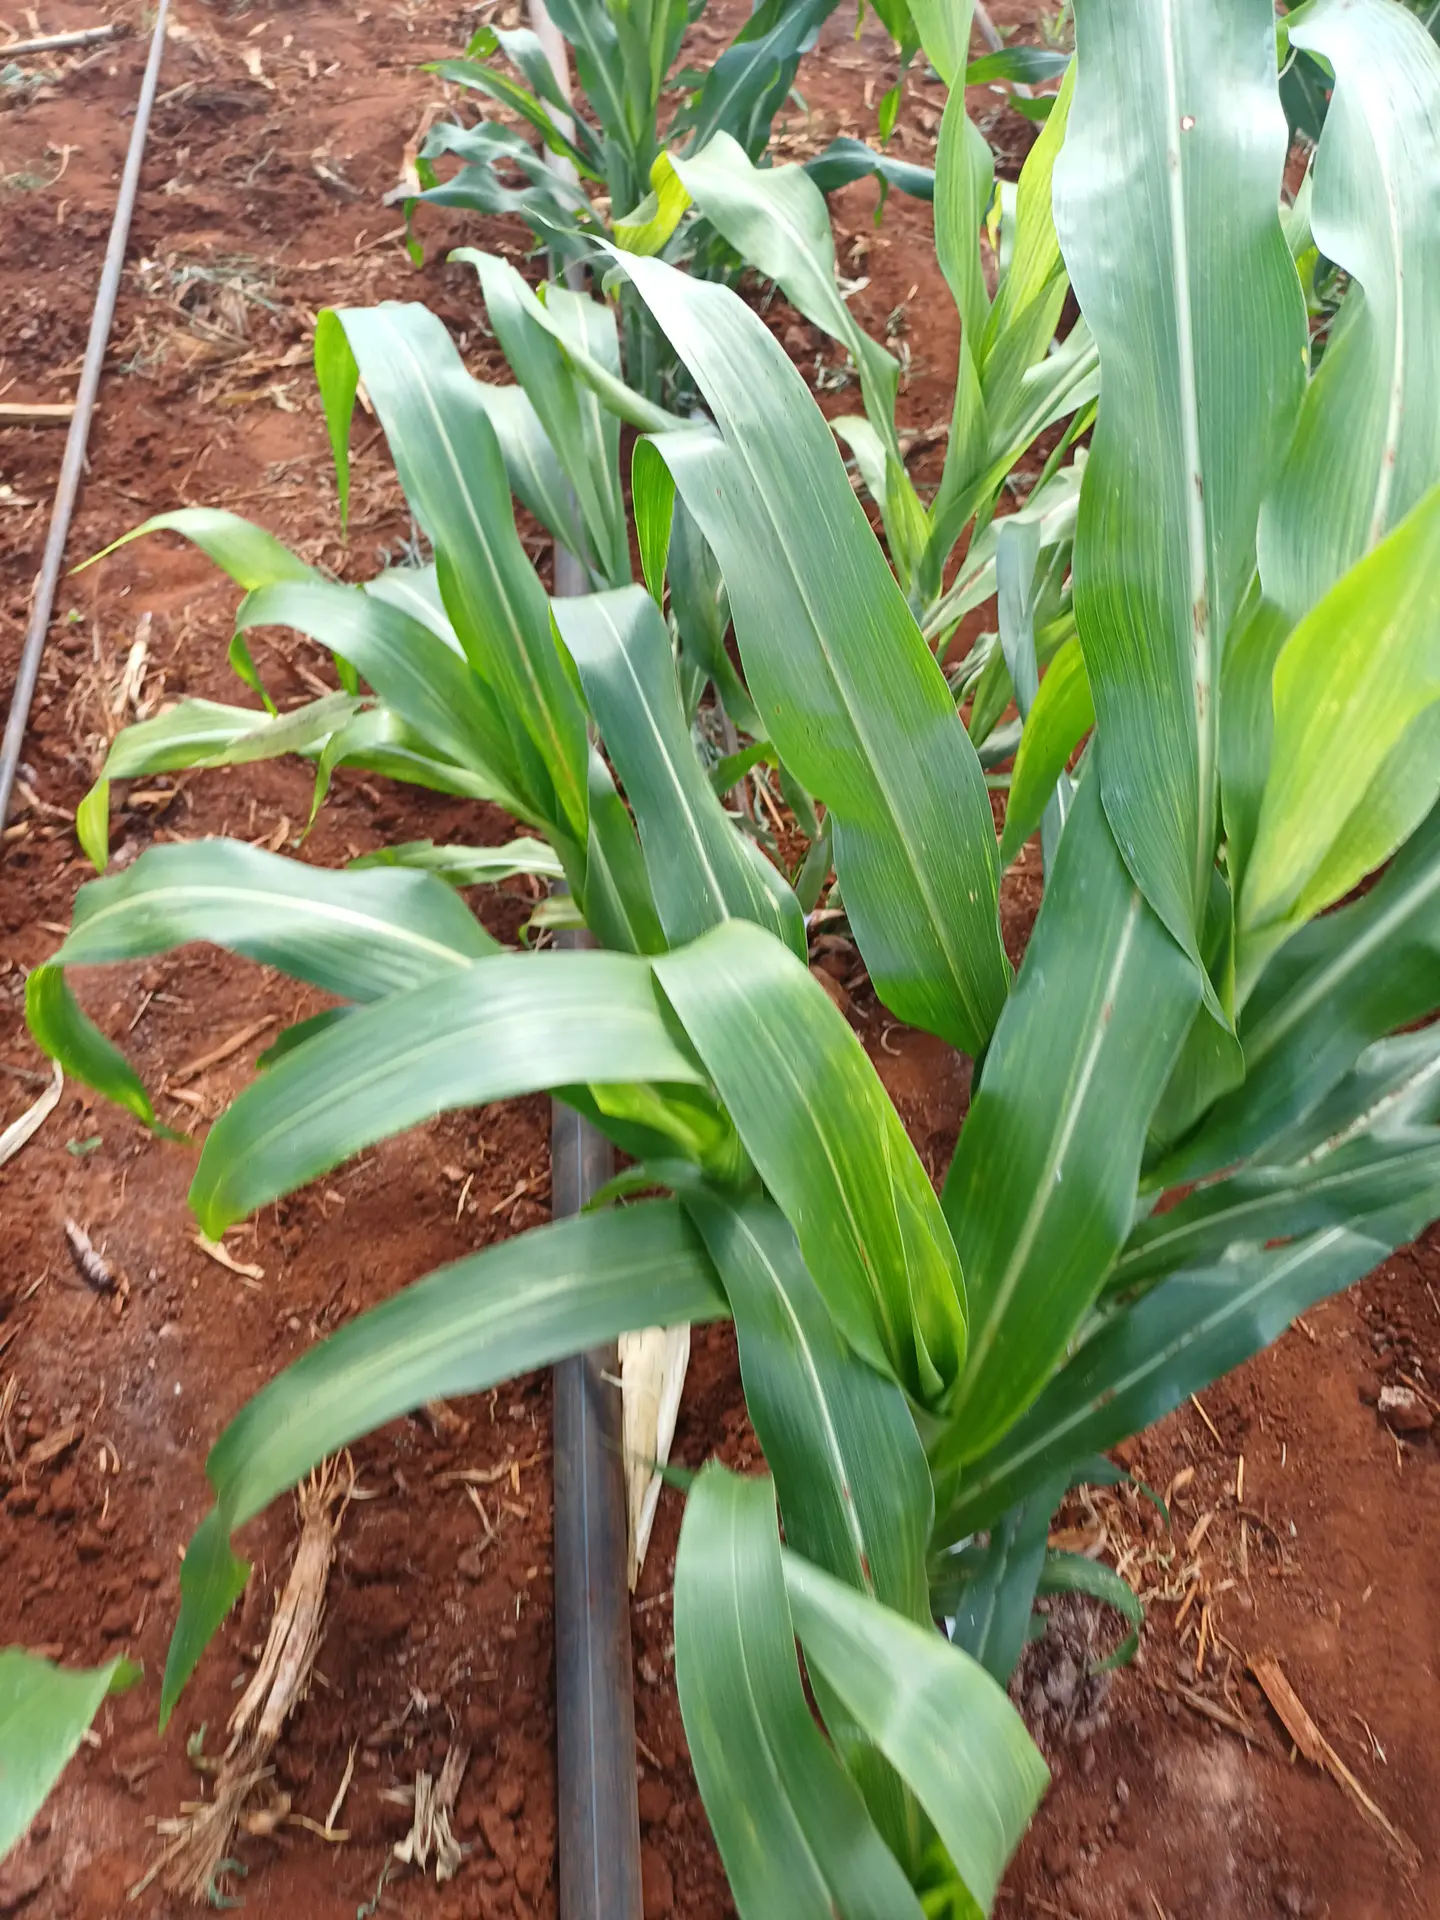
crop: sorghum
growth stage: vegetative
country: Kenya
